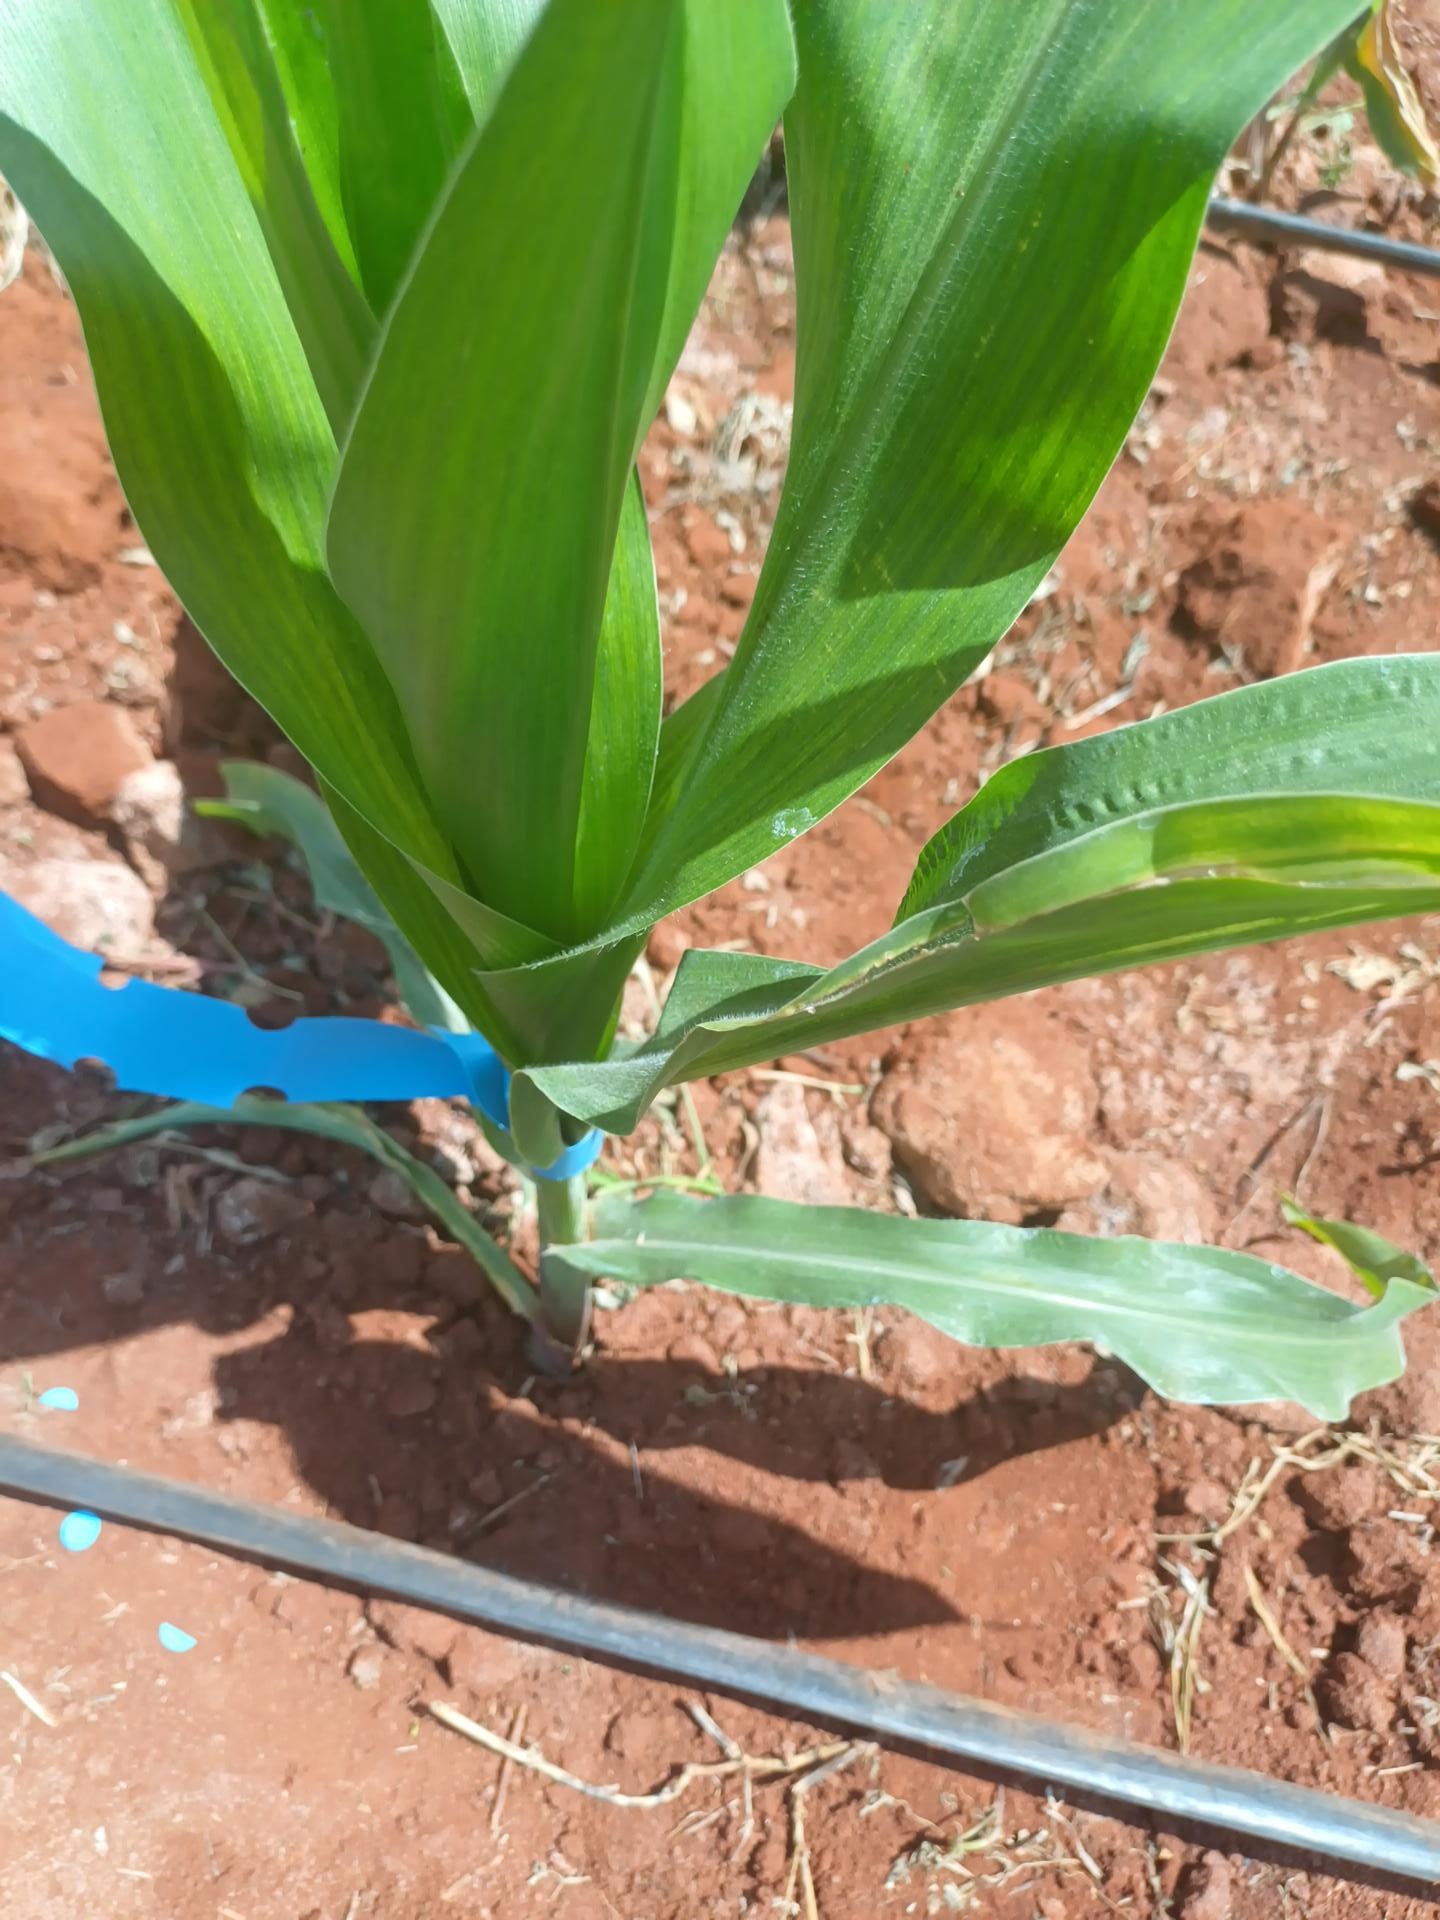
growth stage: vegetative
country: Kenya
